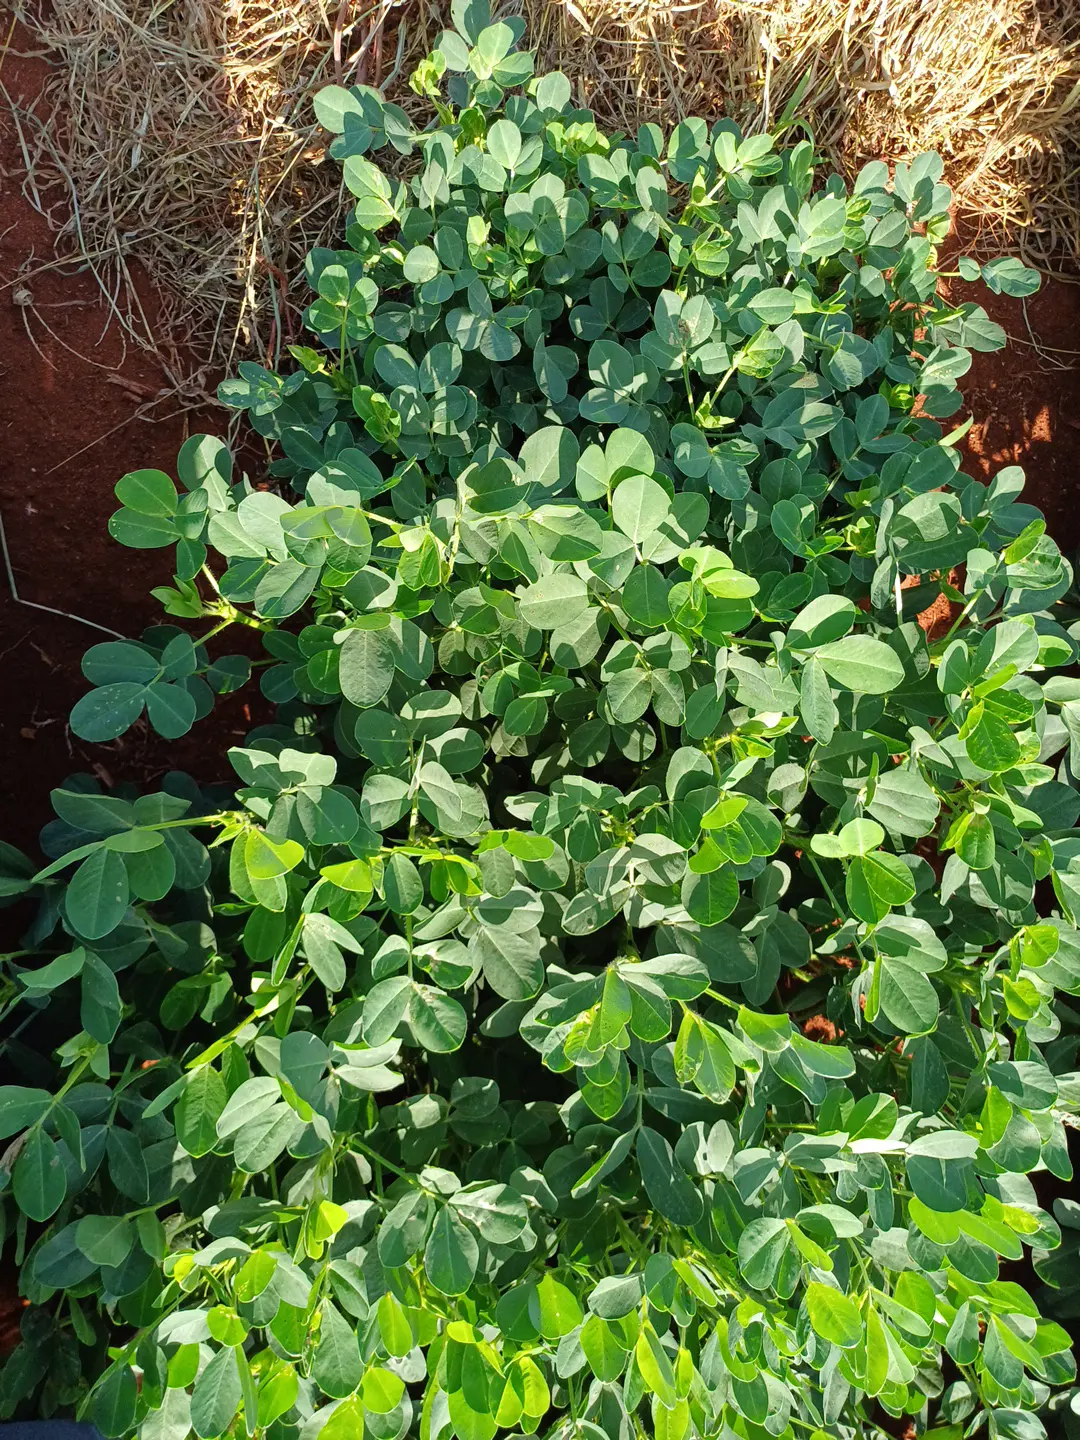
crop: groundnut
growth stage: pegging
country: Kenya
